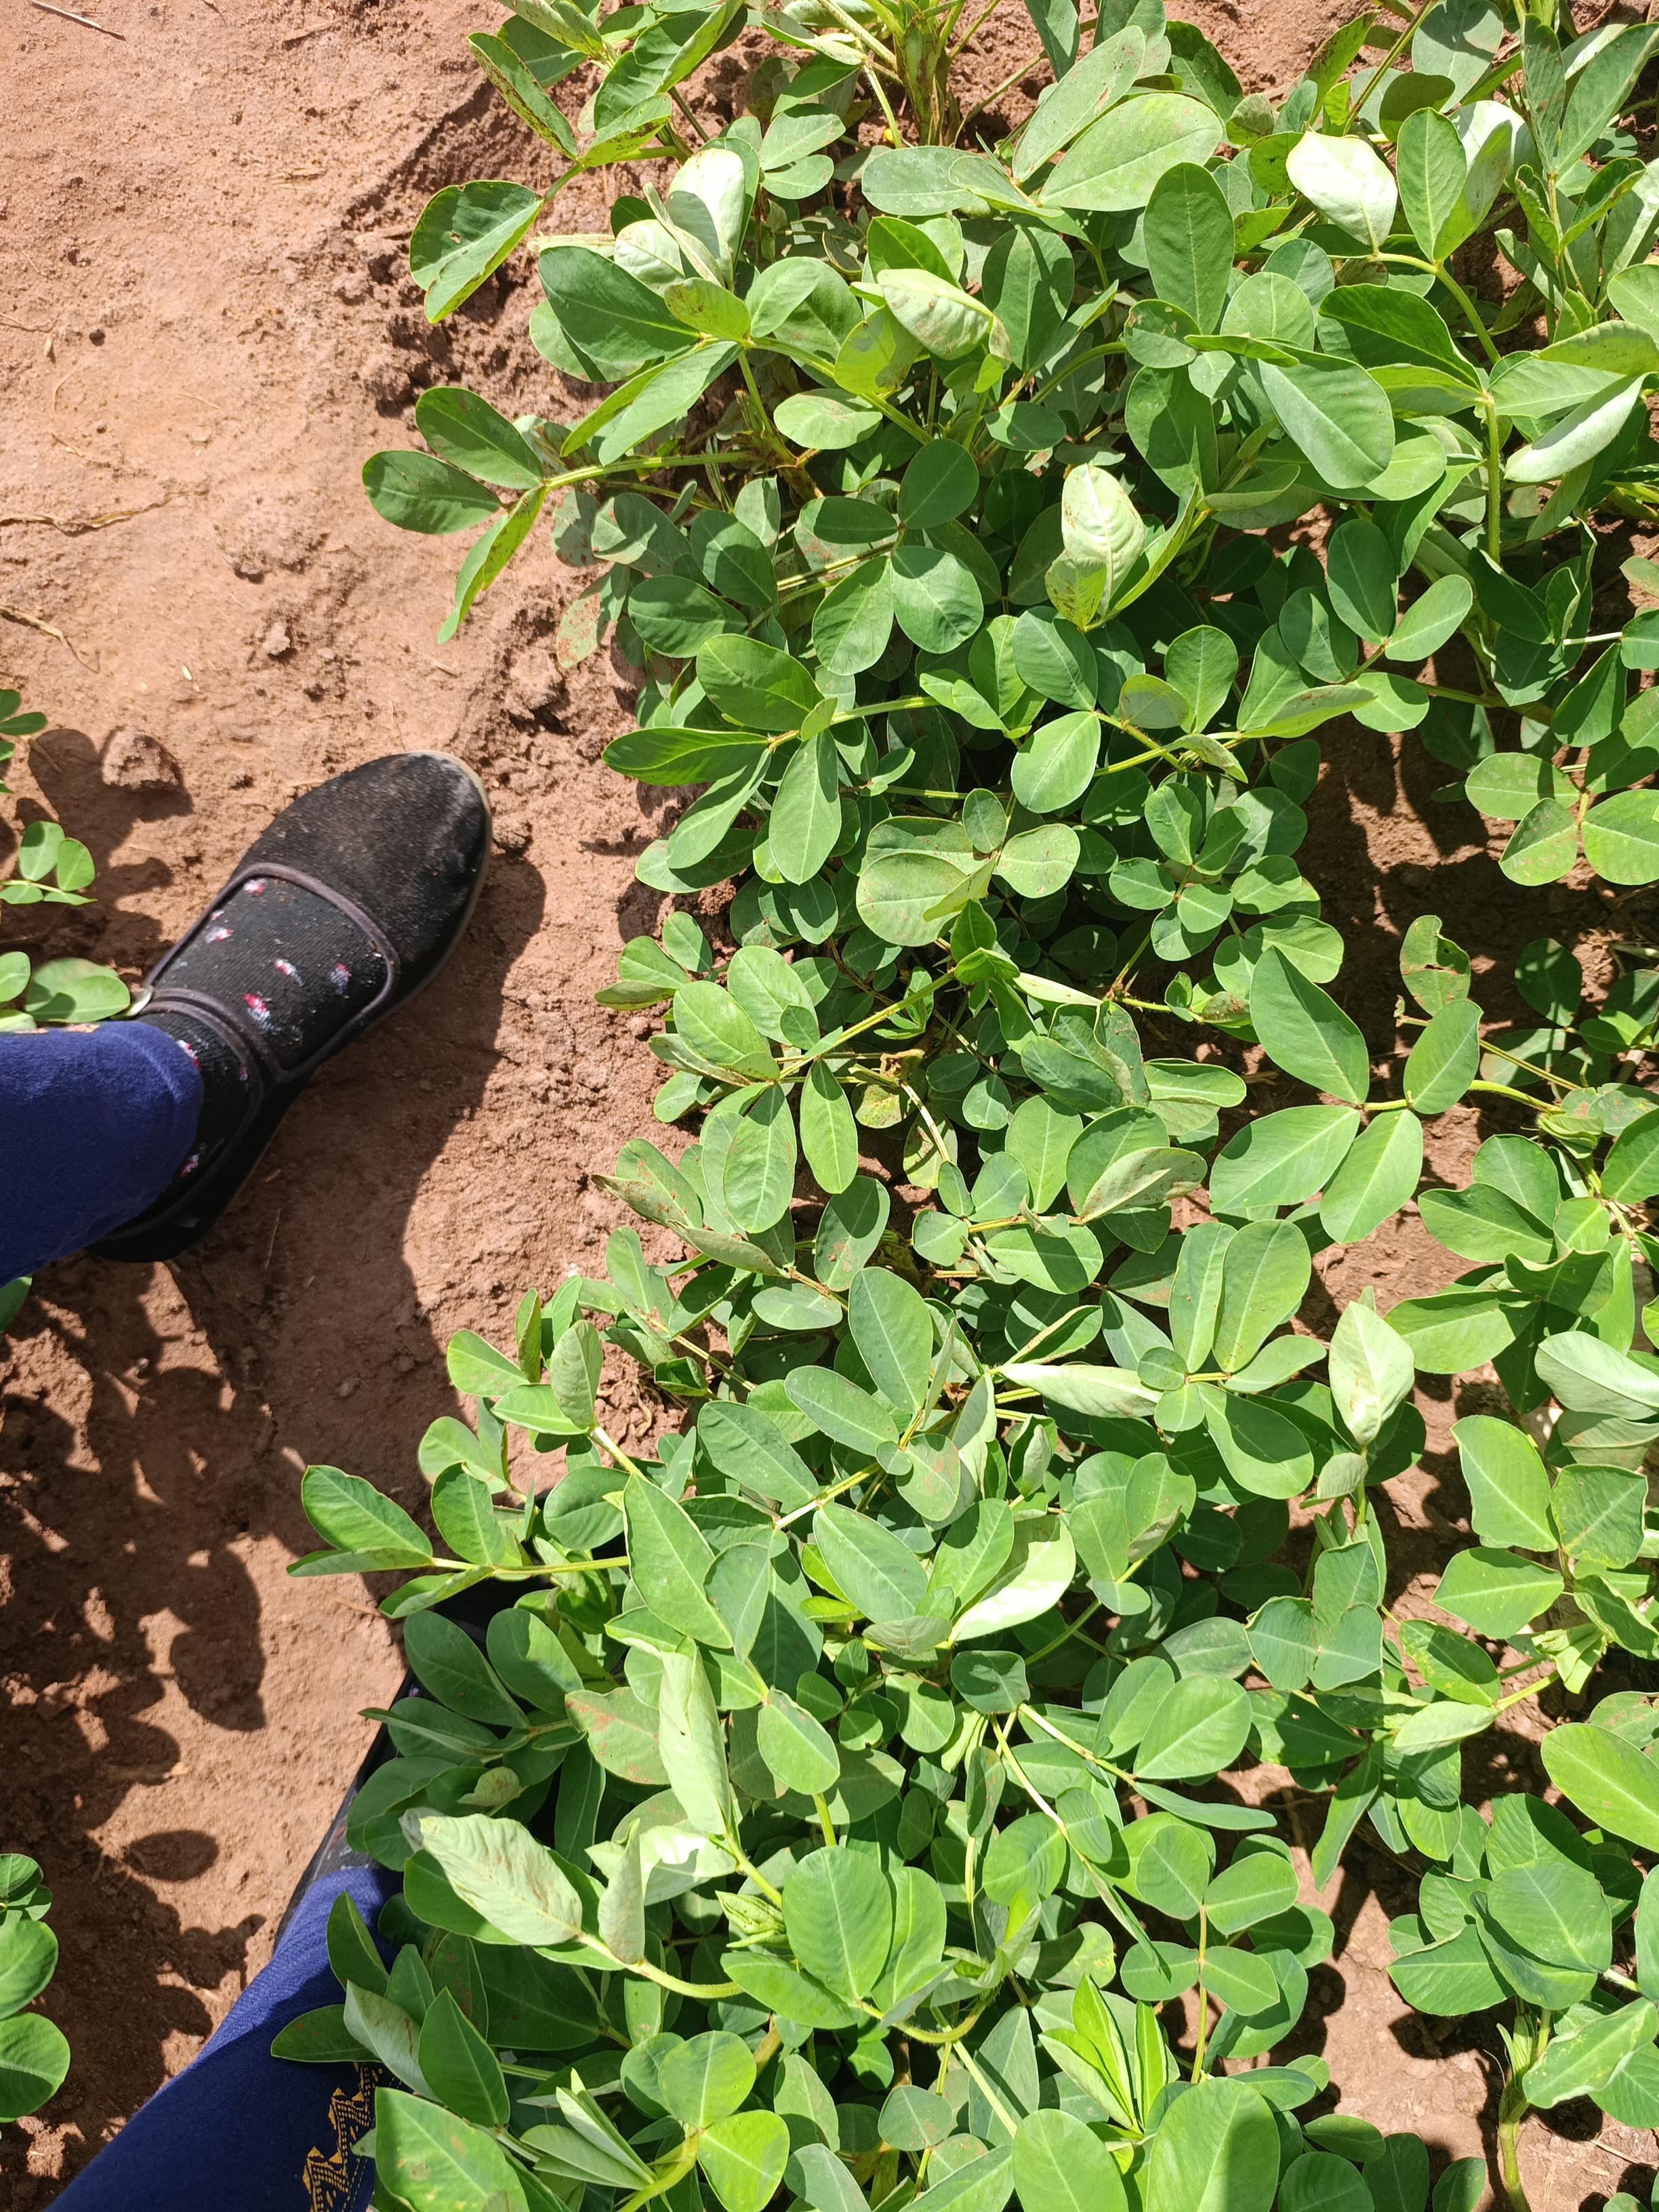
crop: groundnut
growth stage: flowering
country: Kenya
